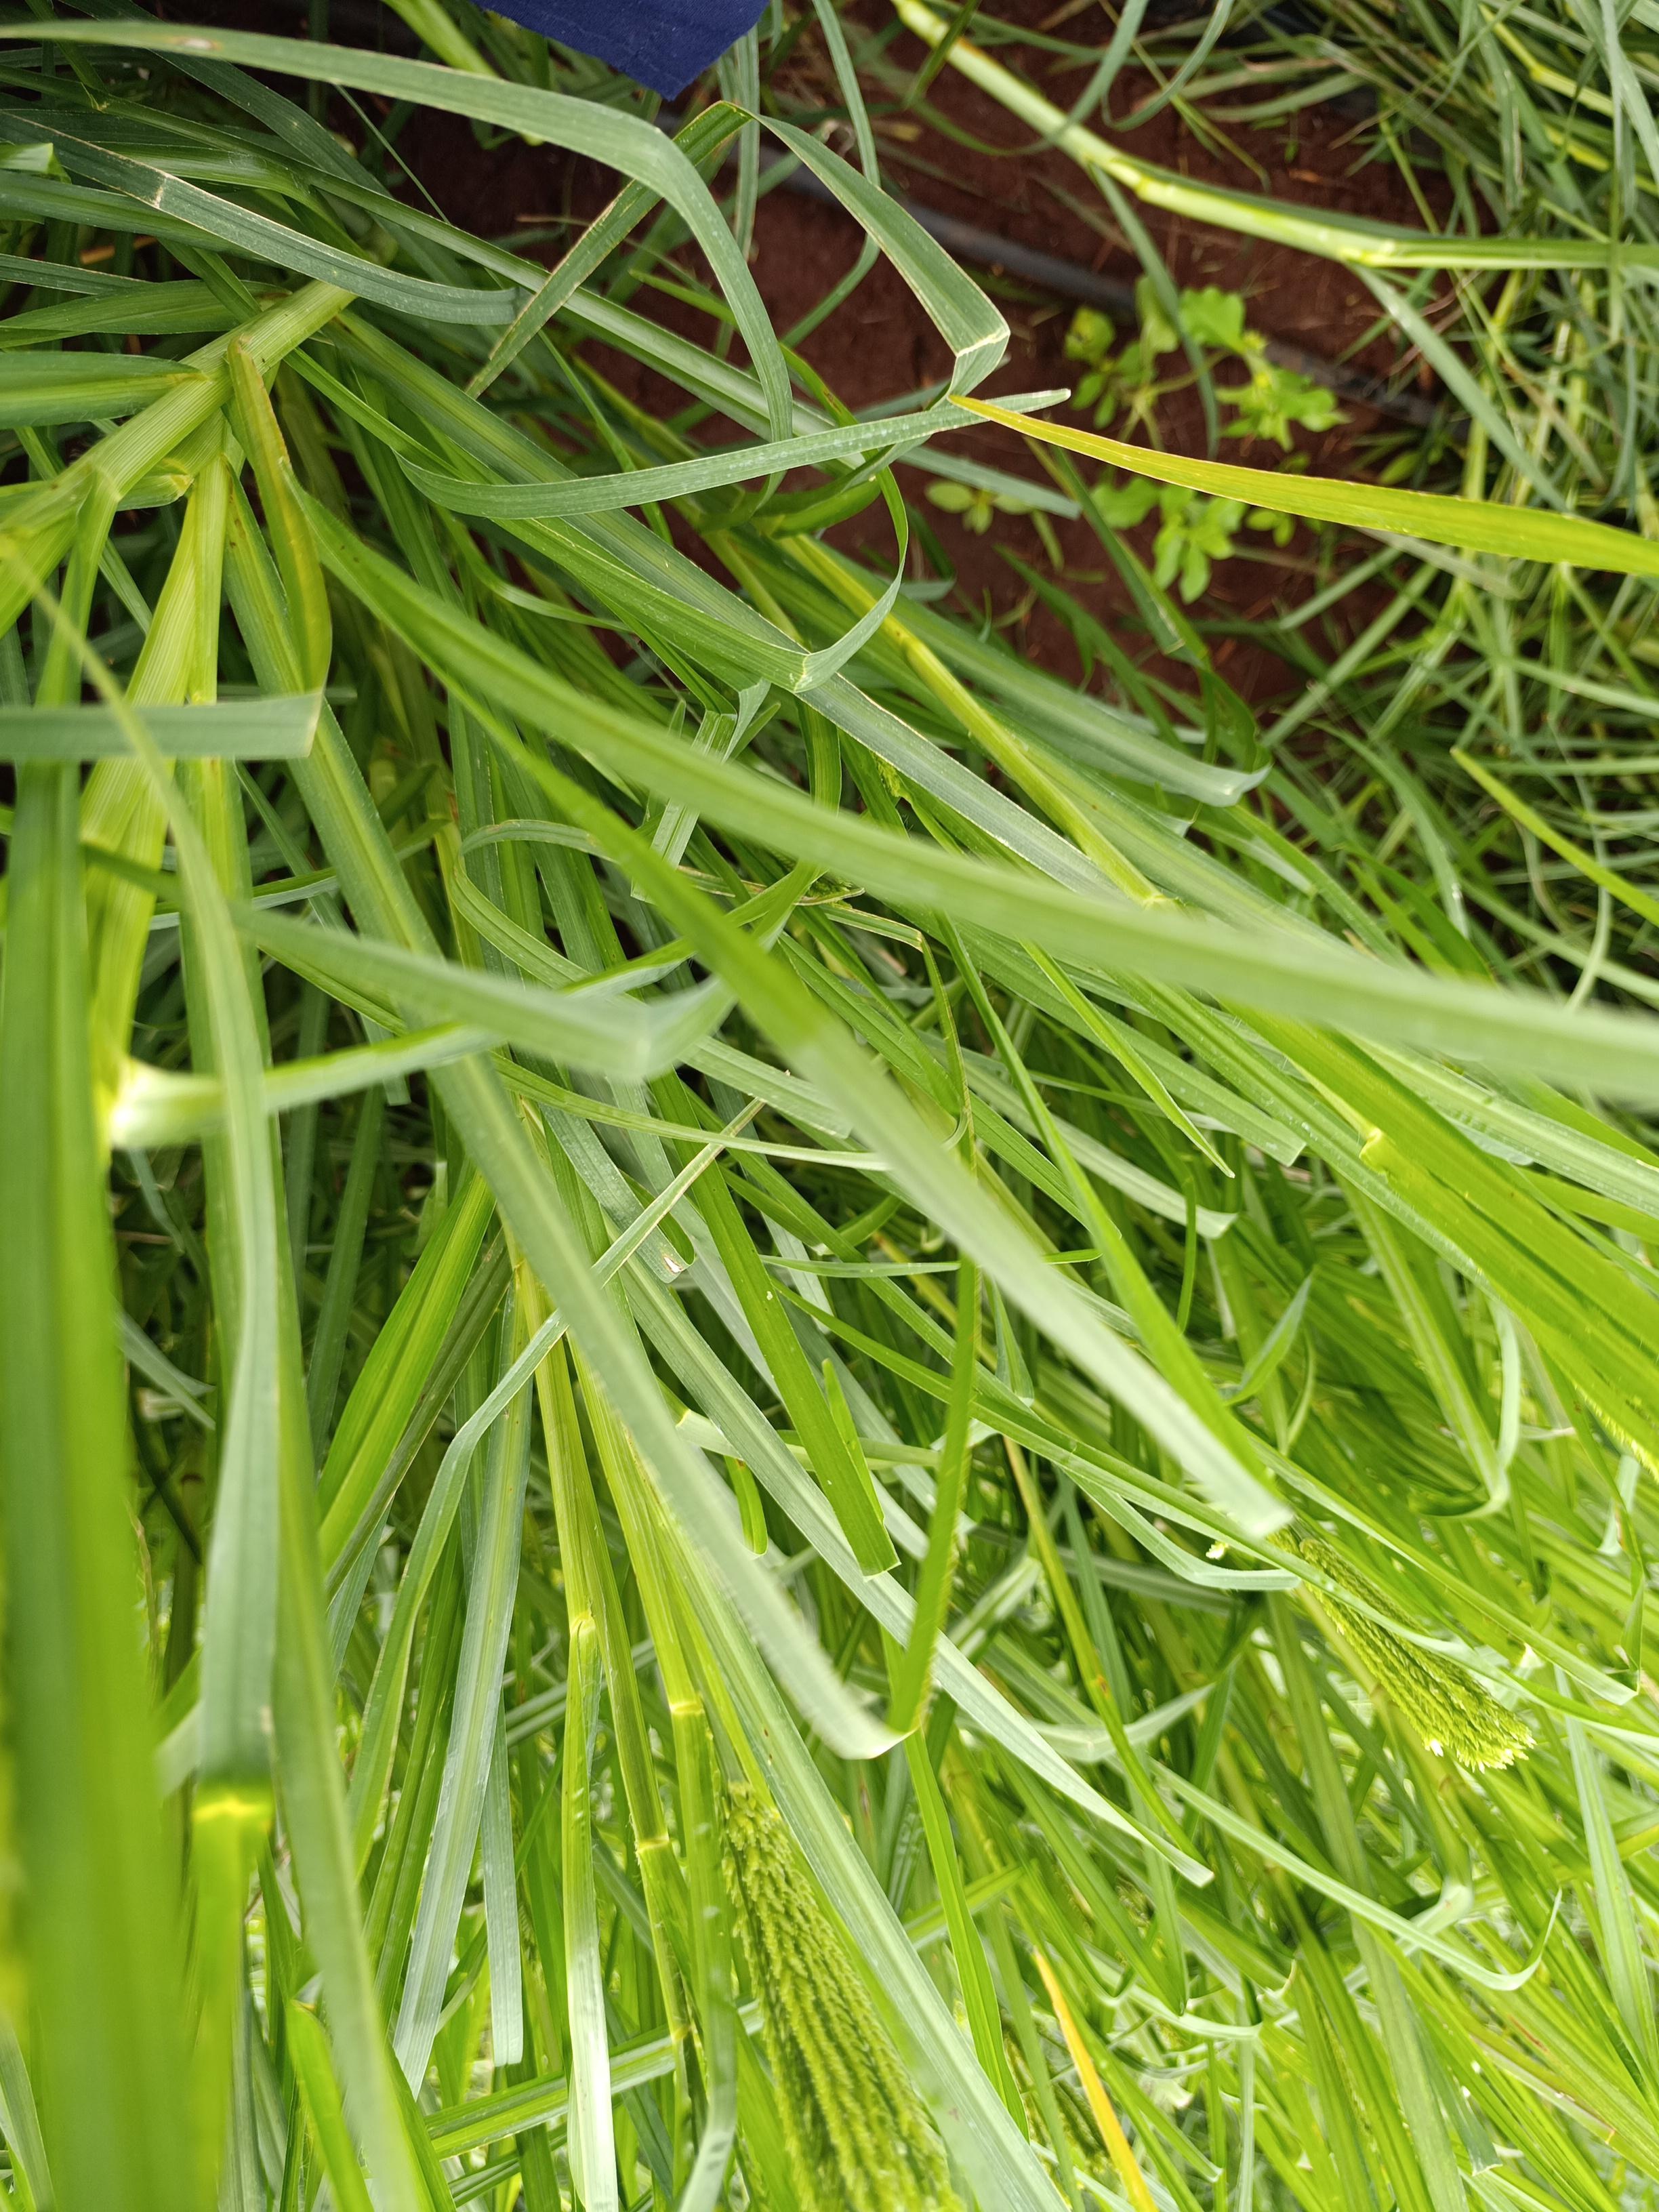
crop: finger millet
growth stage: flowering
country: Kenya
